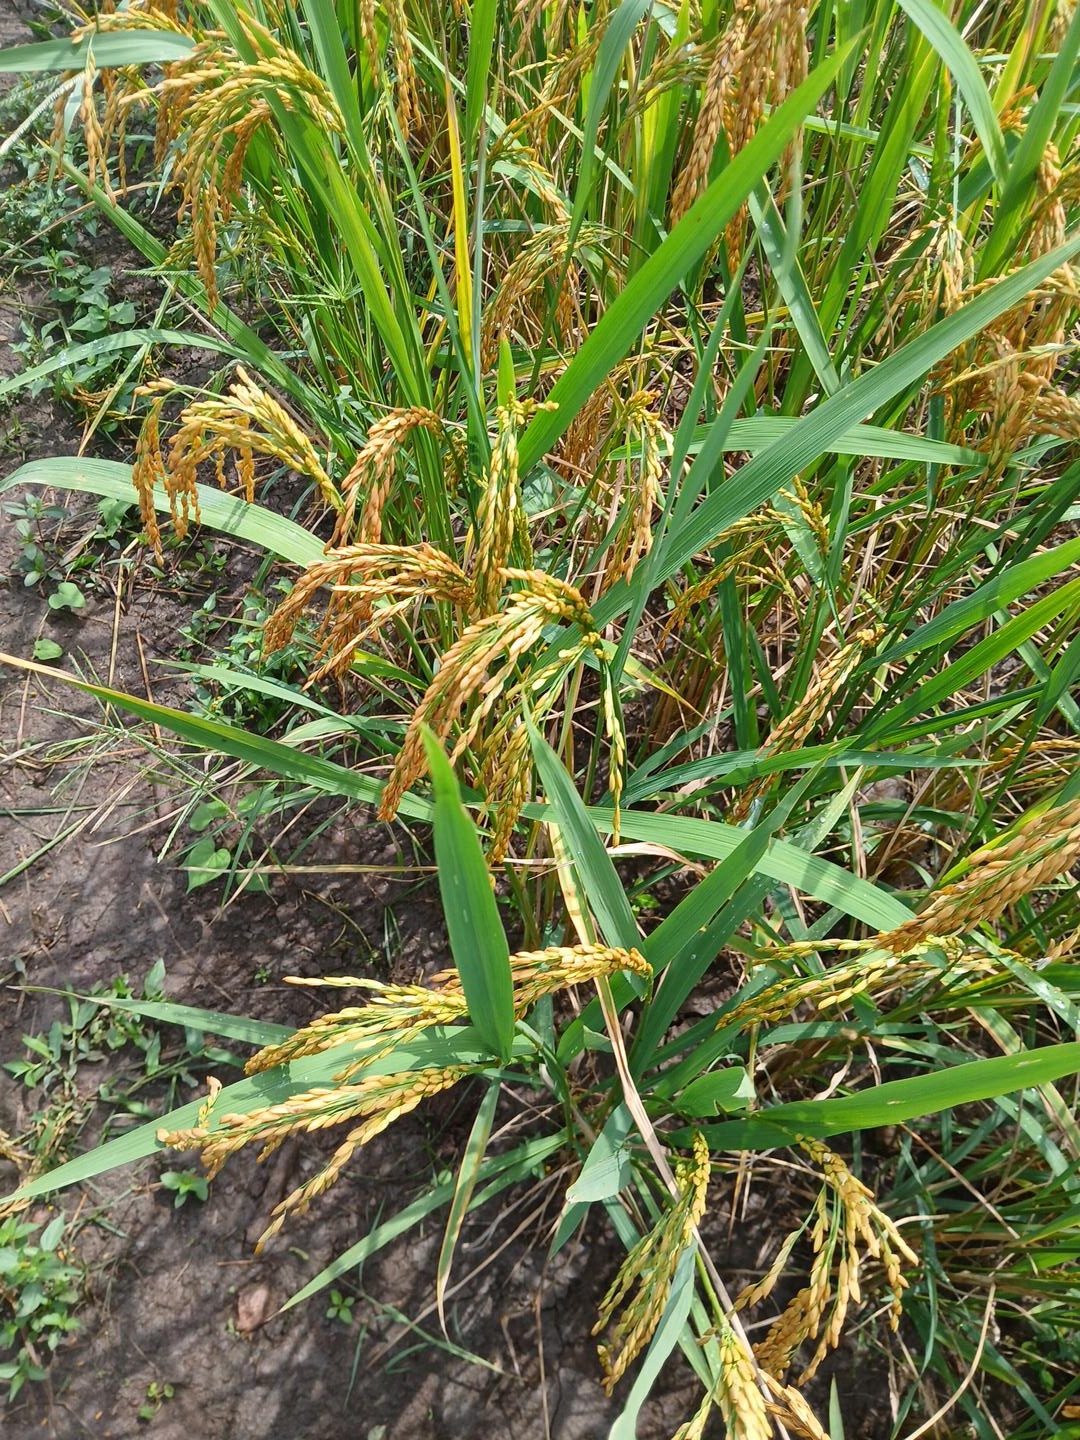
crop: rice
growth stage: ripening
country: Côte d'Ivoire
